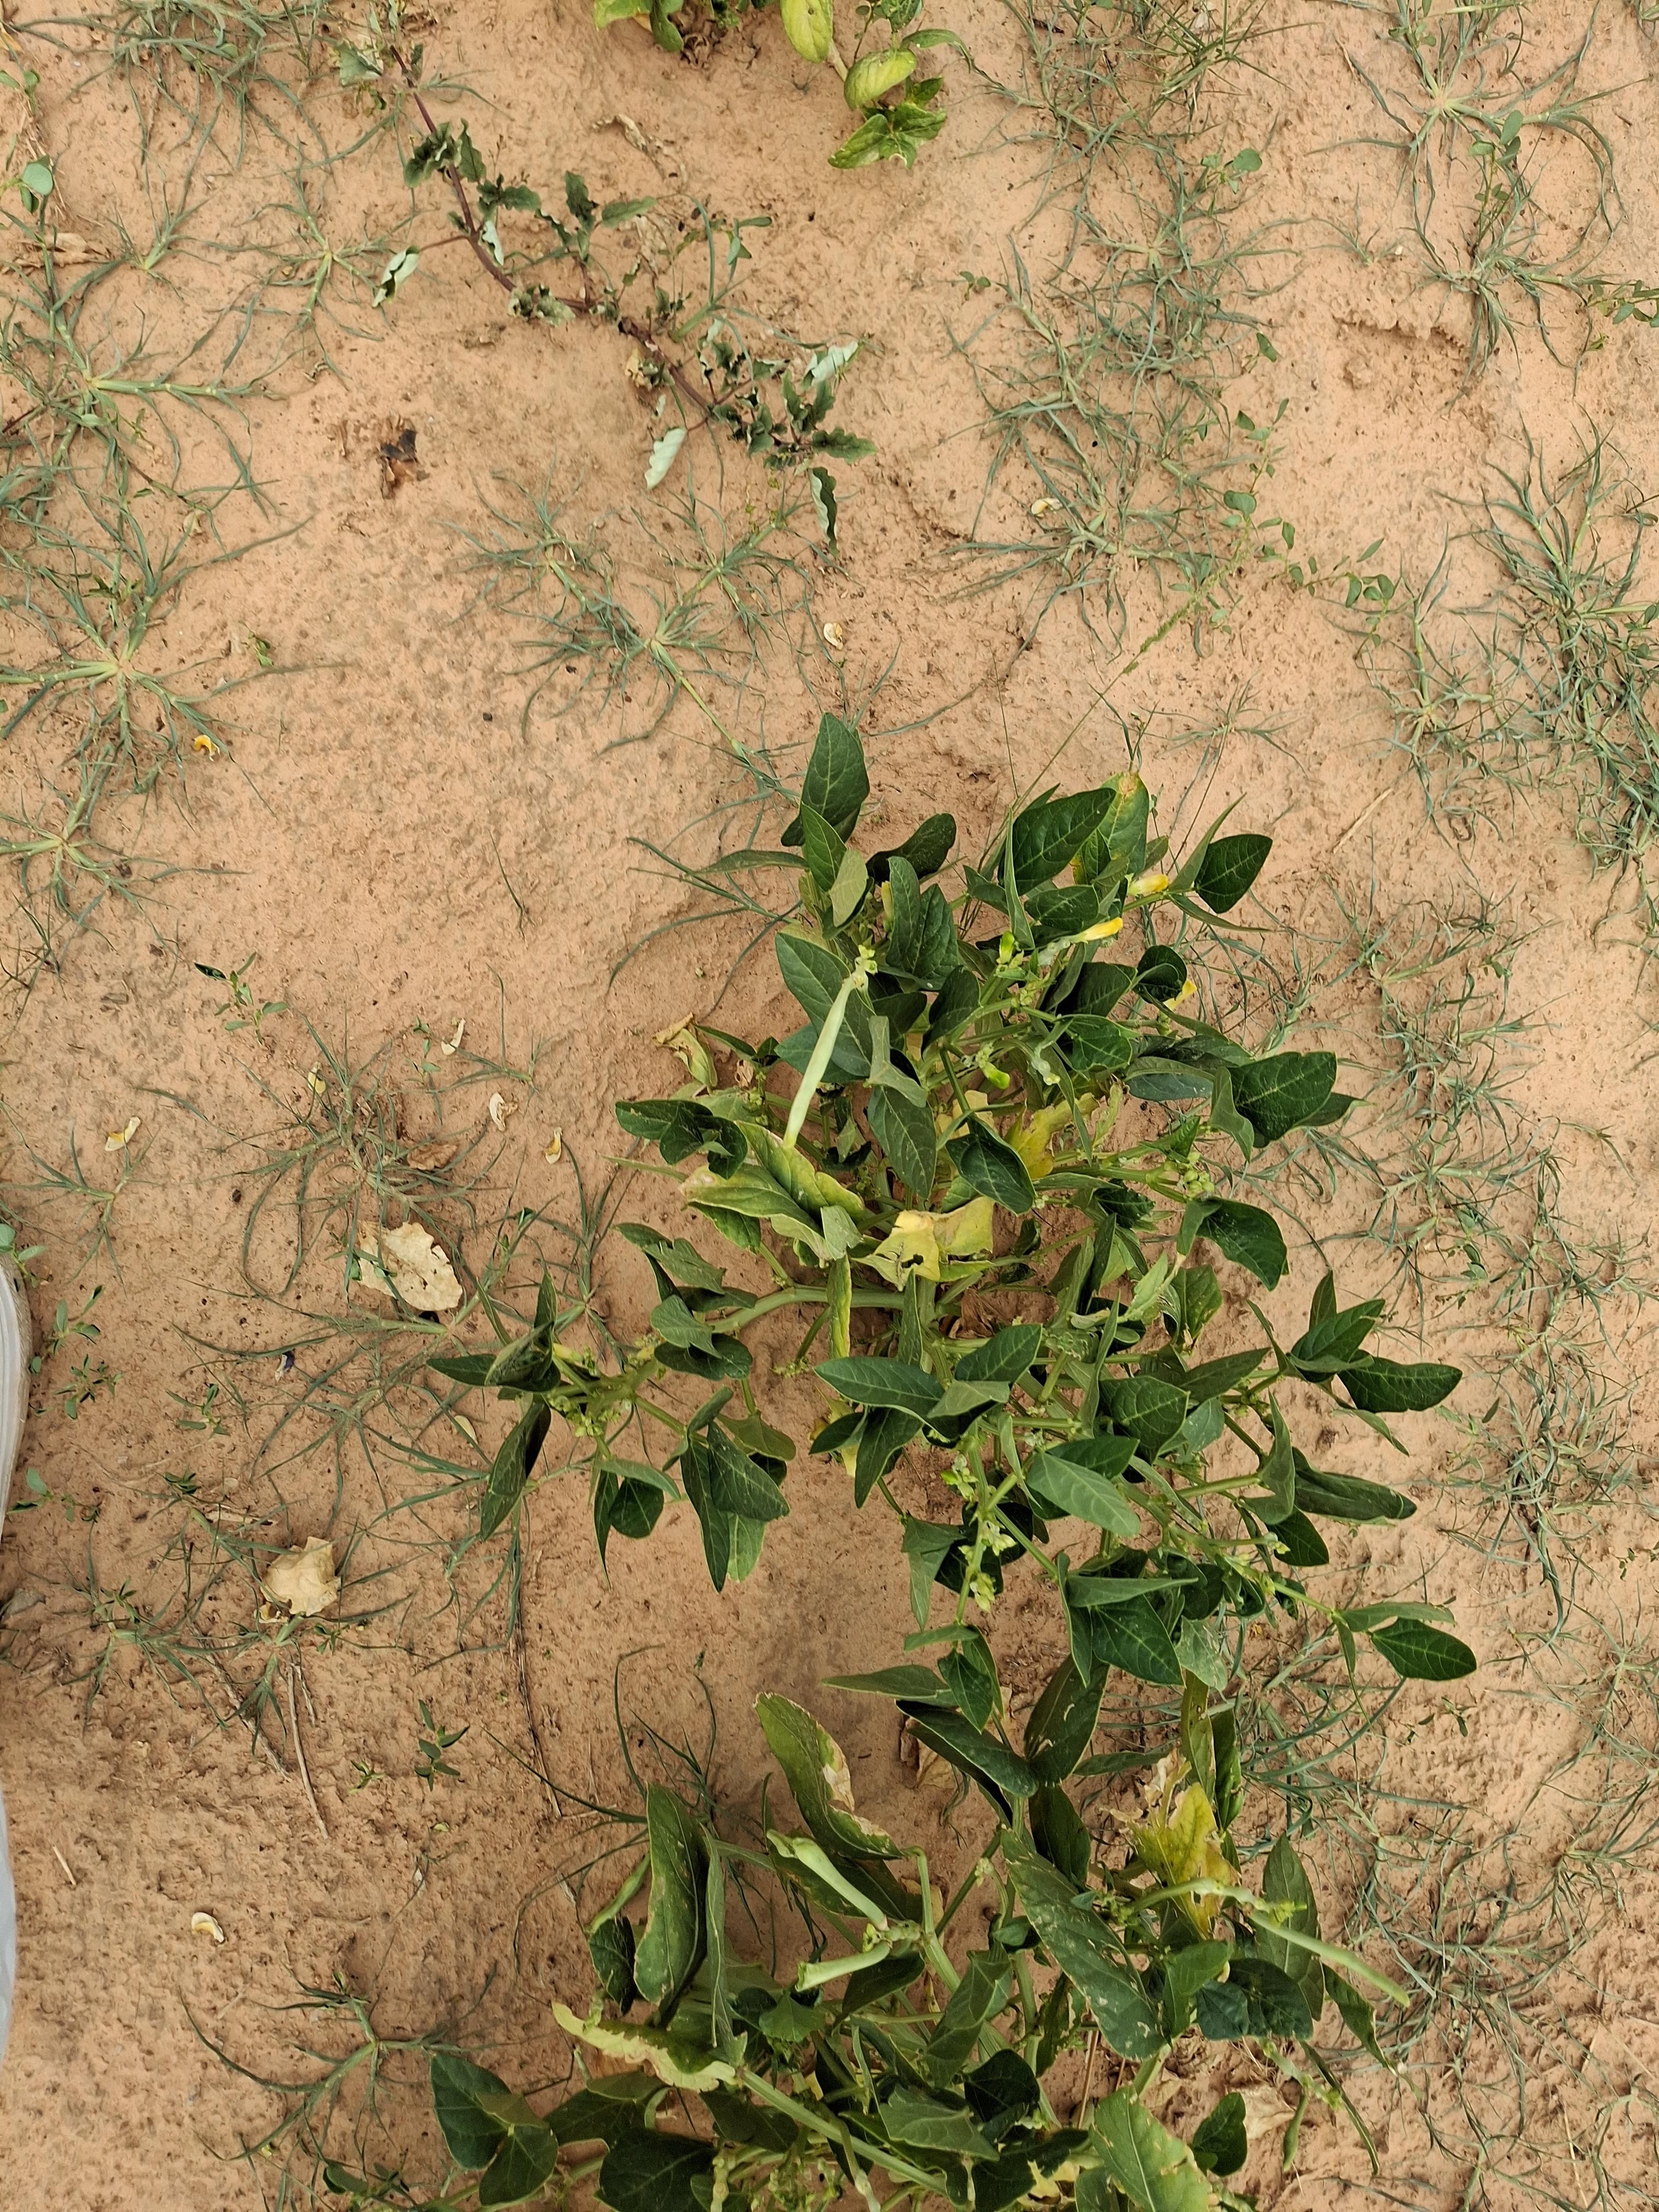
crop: cowpea
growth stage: harvest maturity
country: Nigeria
